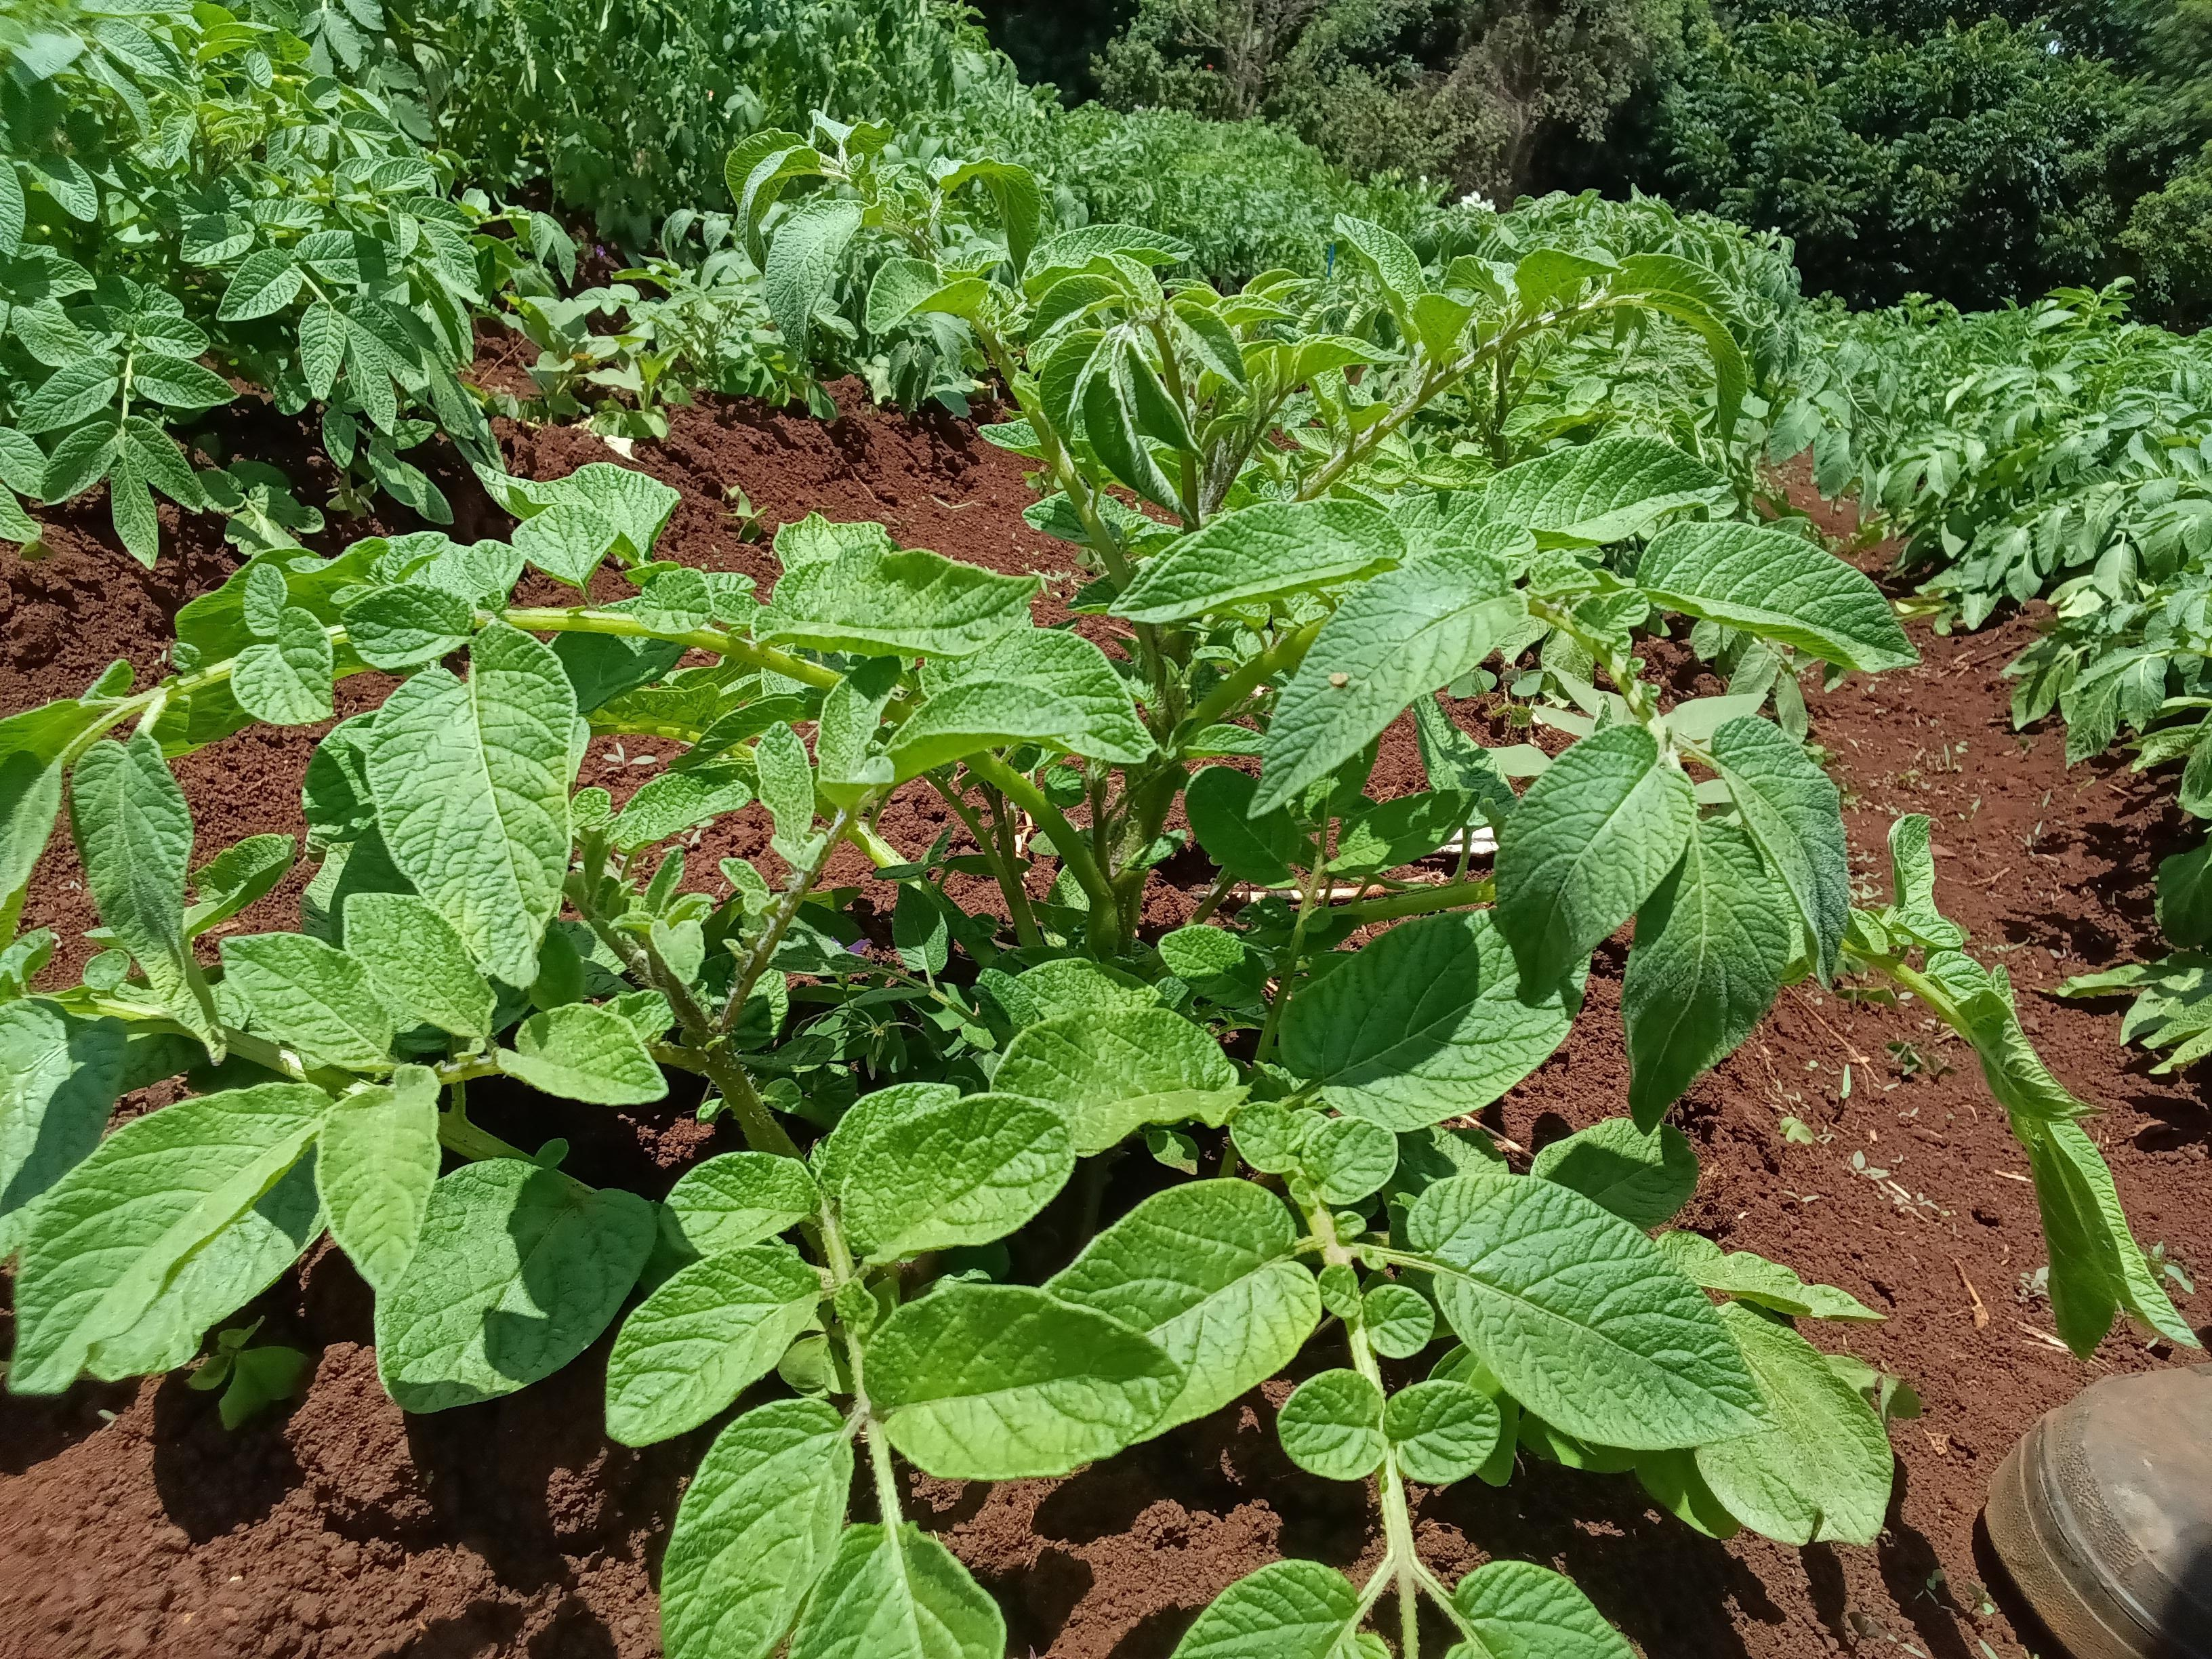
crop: potato
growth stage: vegetative
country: Kenya
